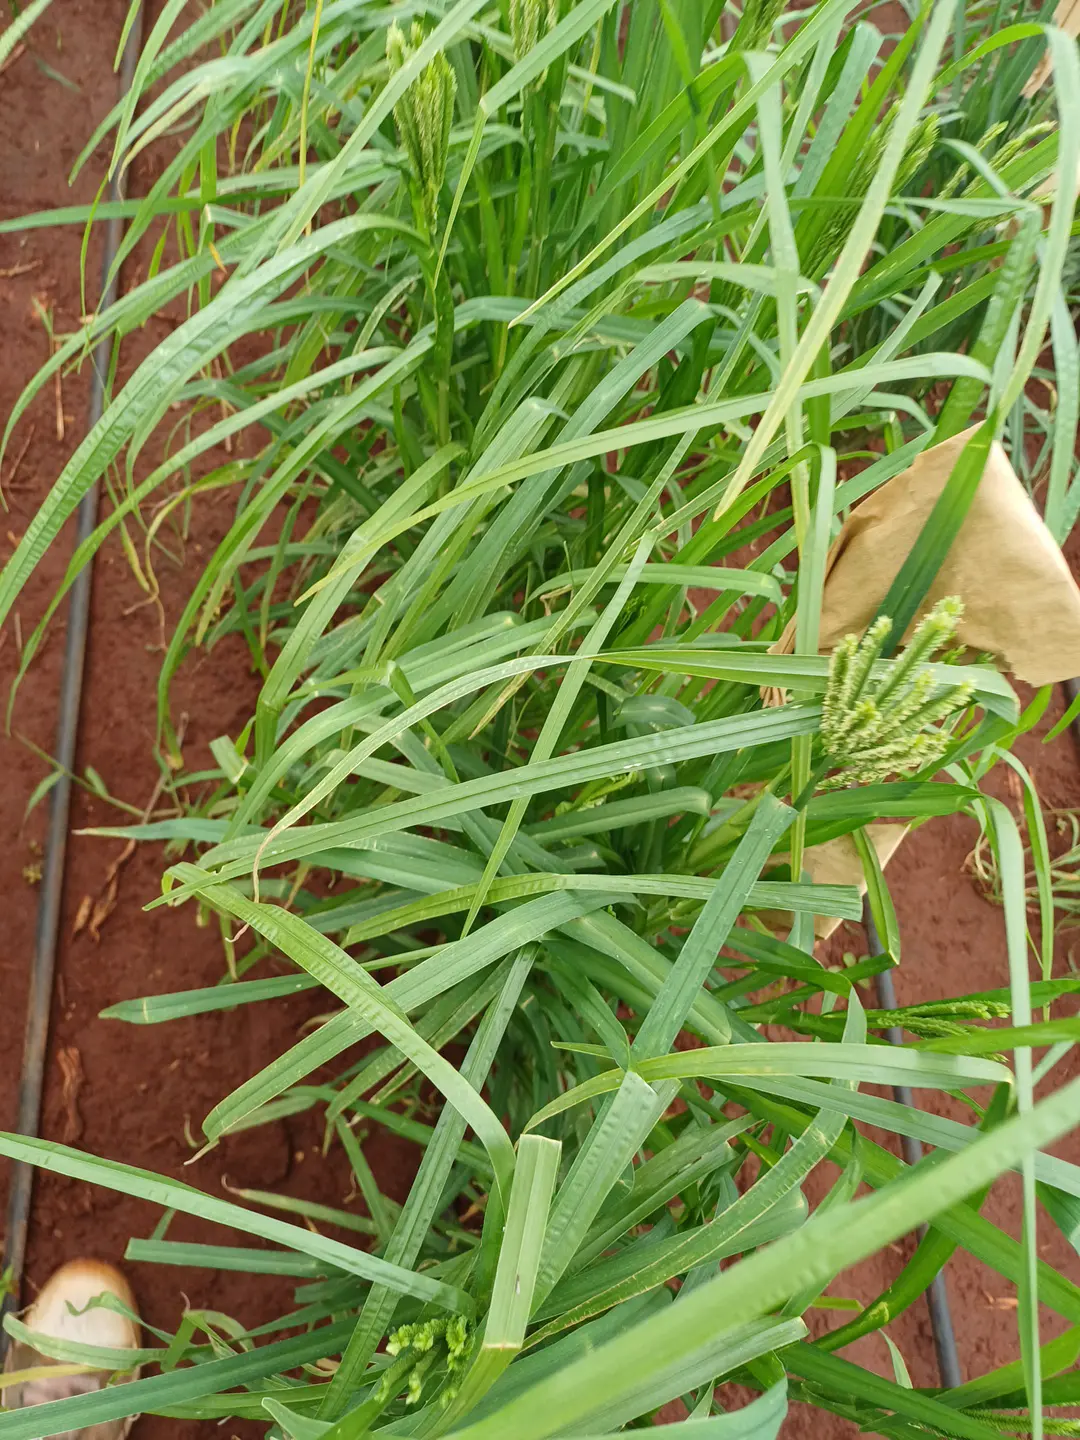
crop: finger millet
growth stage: heading tuber
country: Kenya
